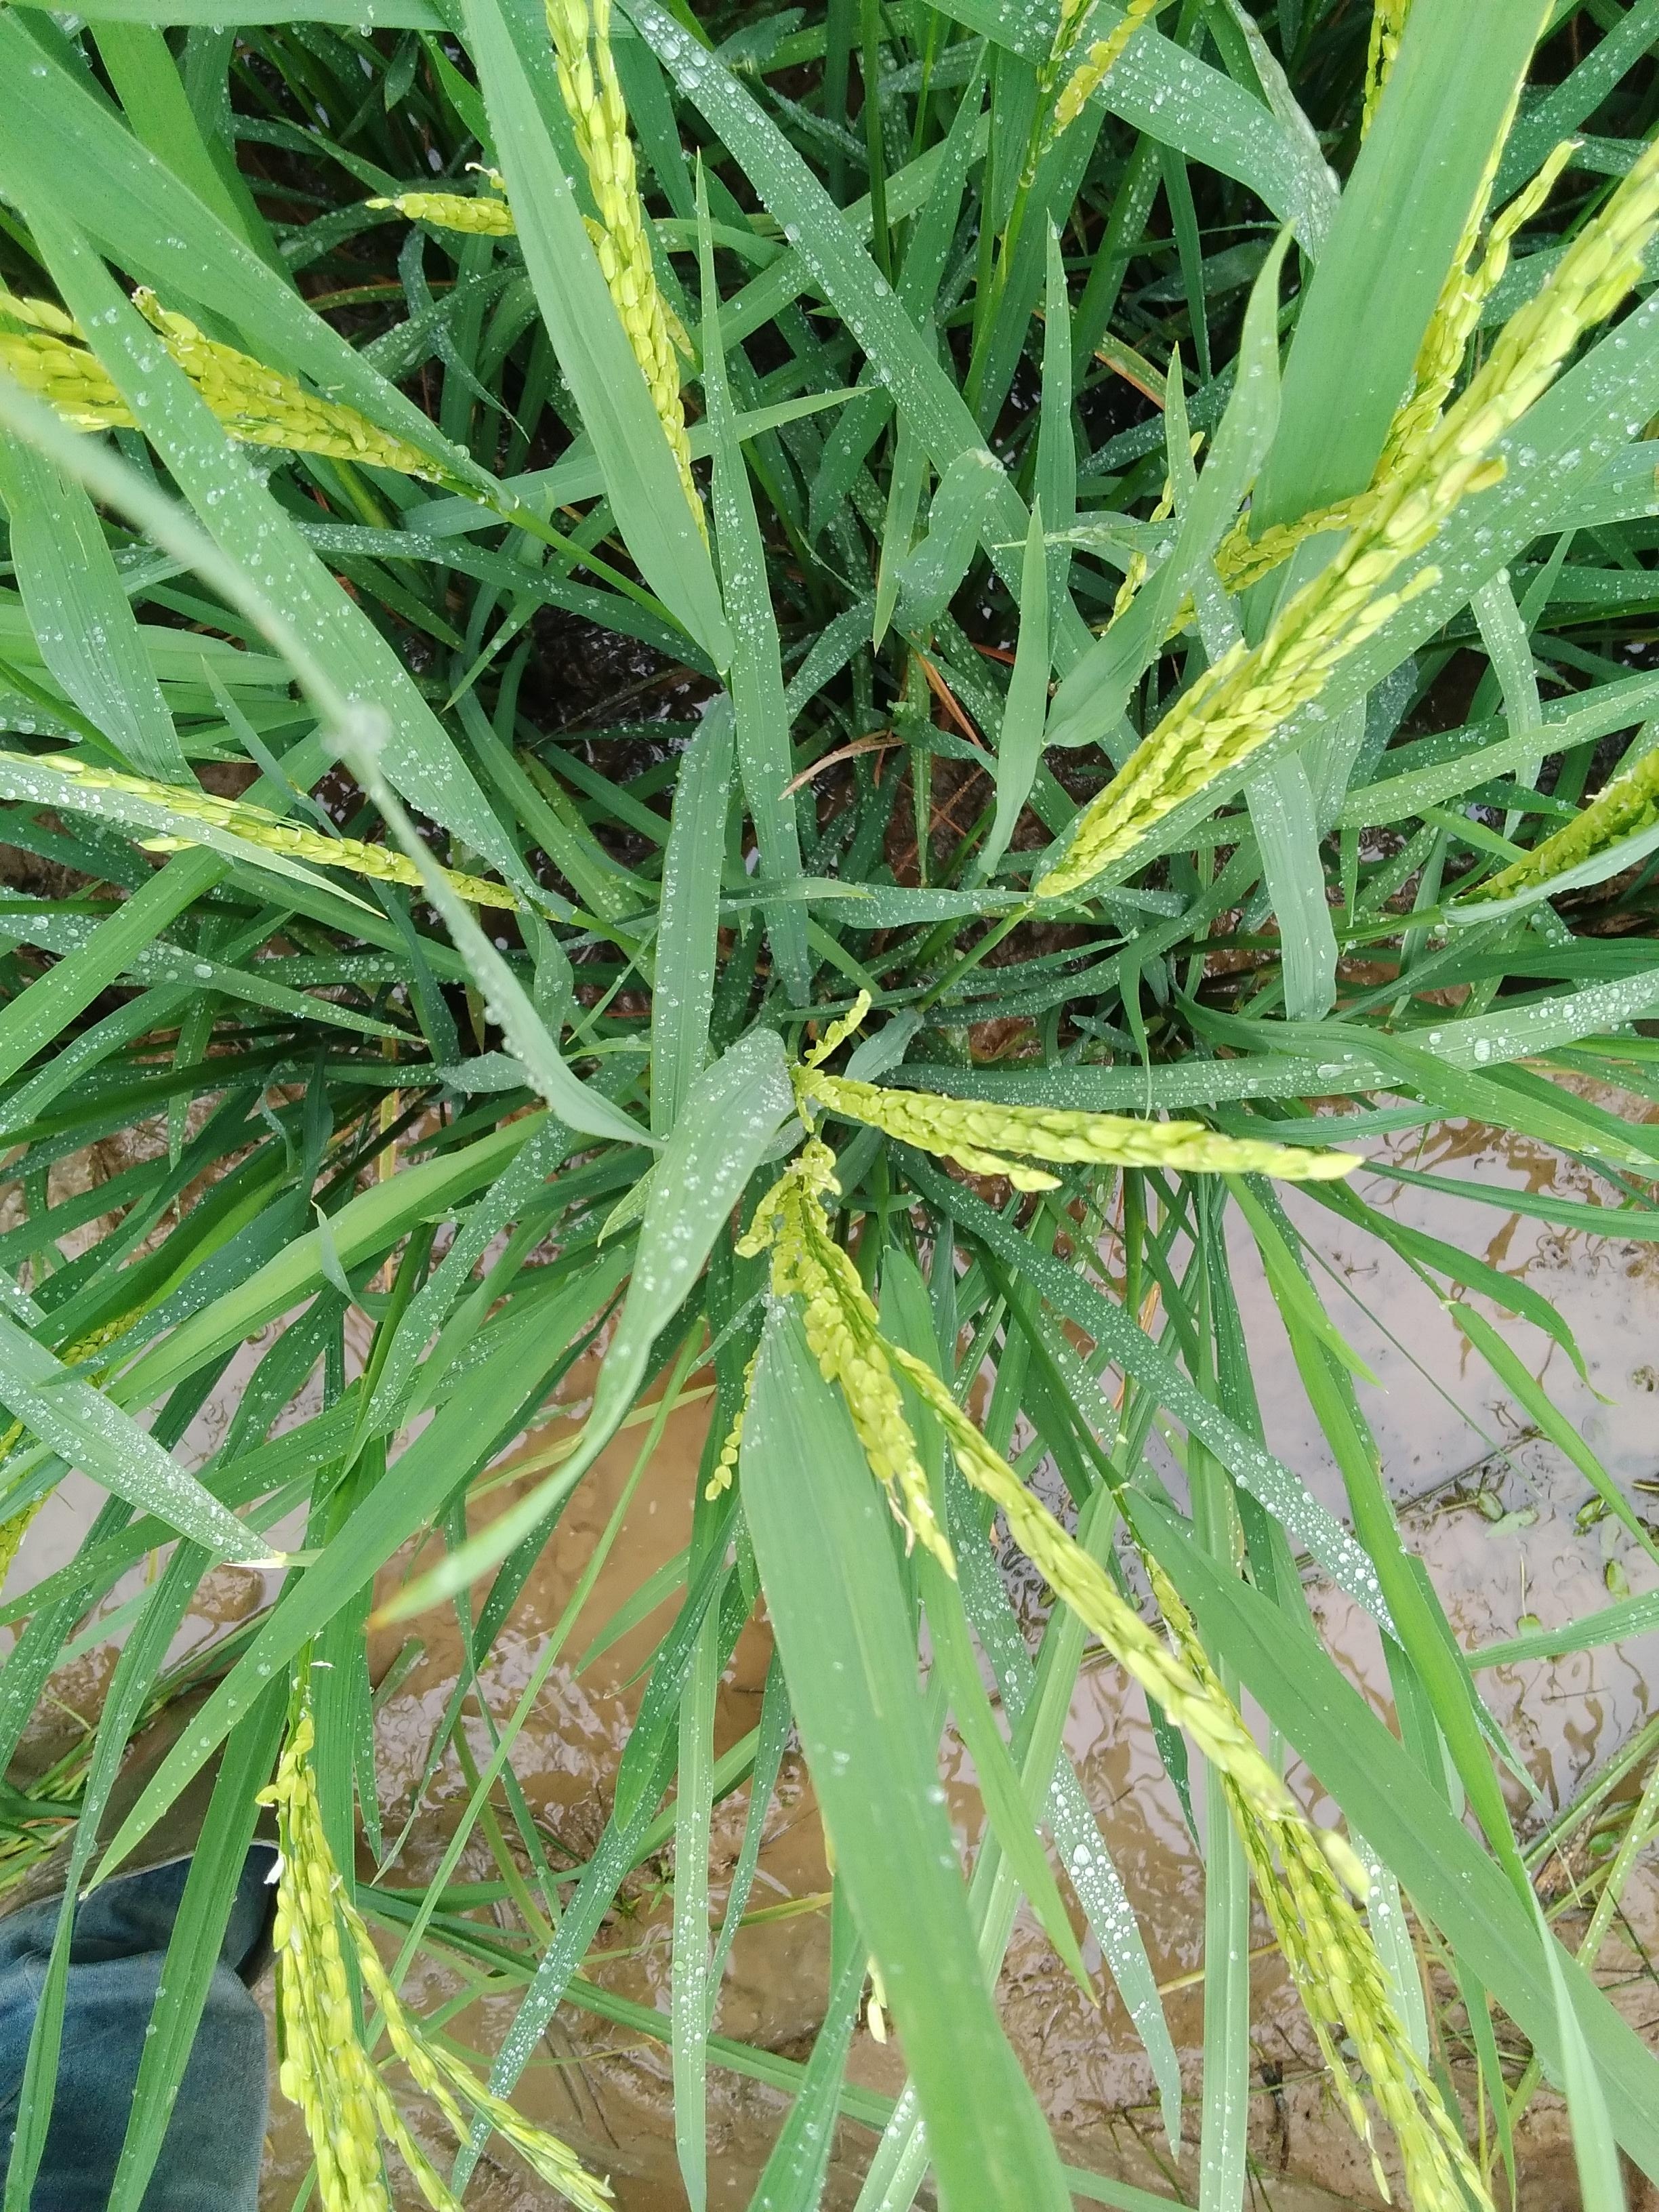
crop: rice
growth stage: flowering
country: Nigeria
